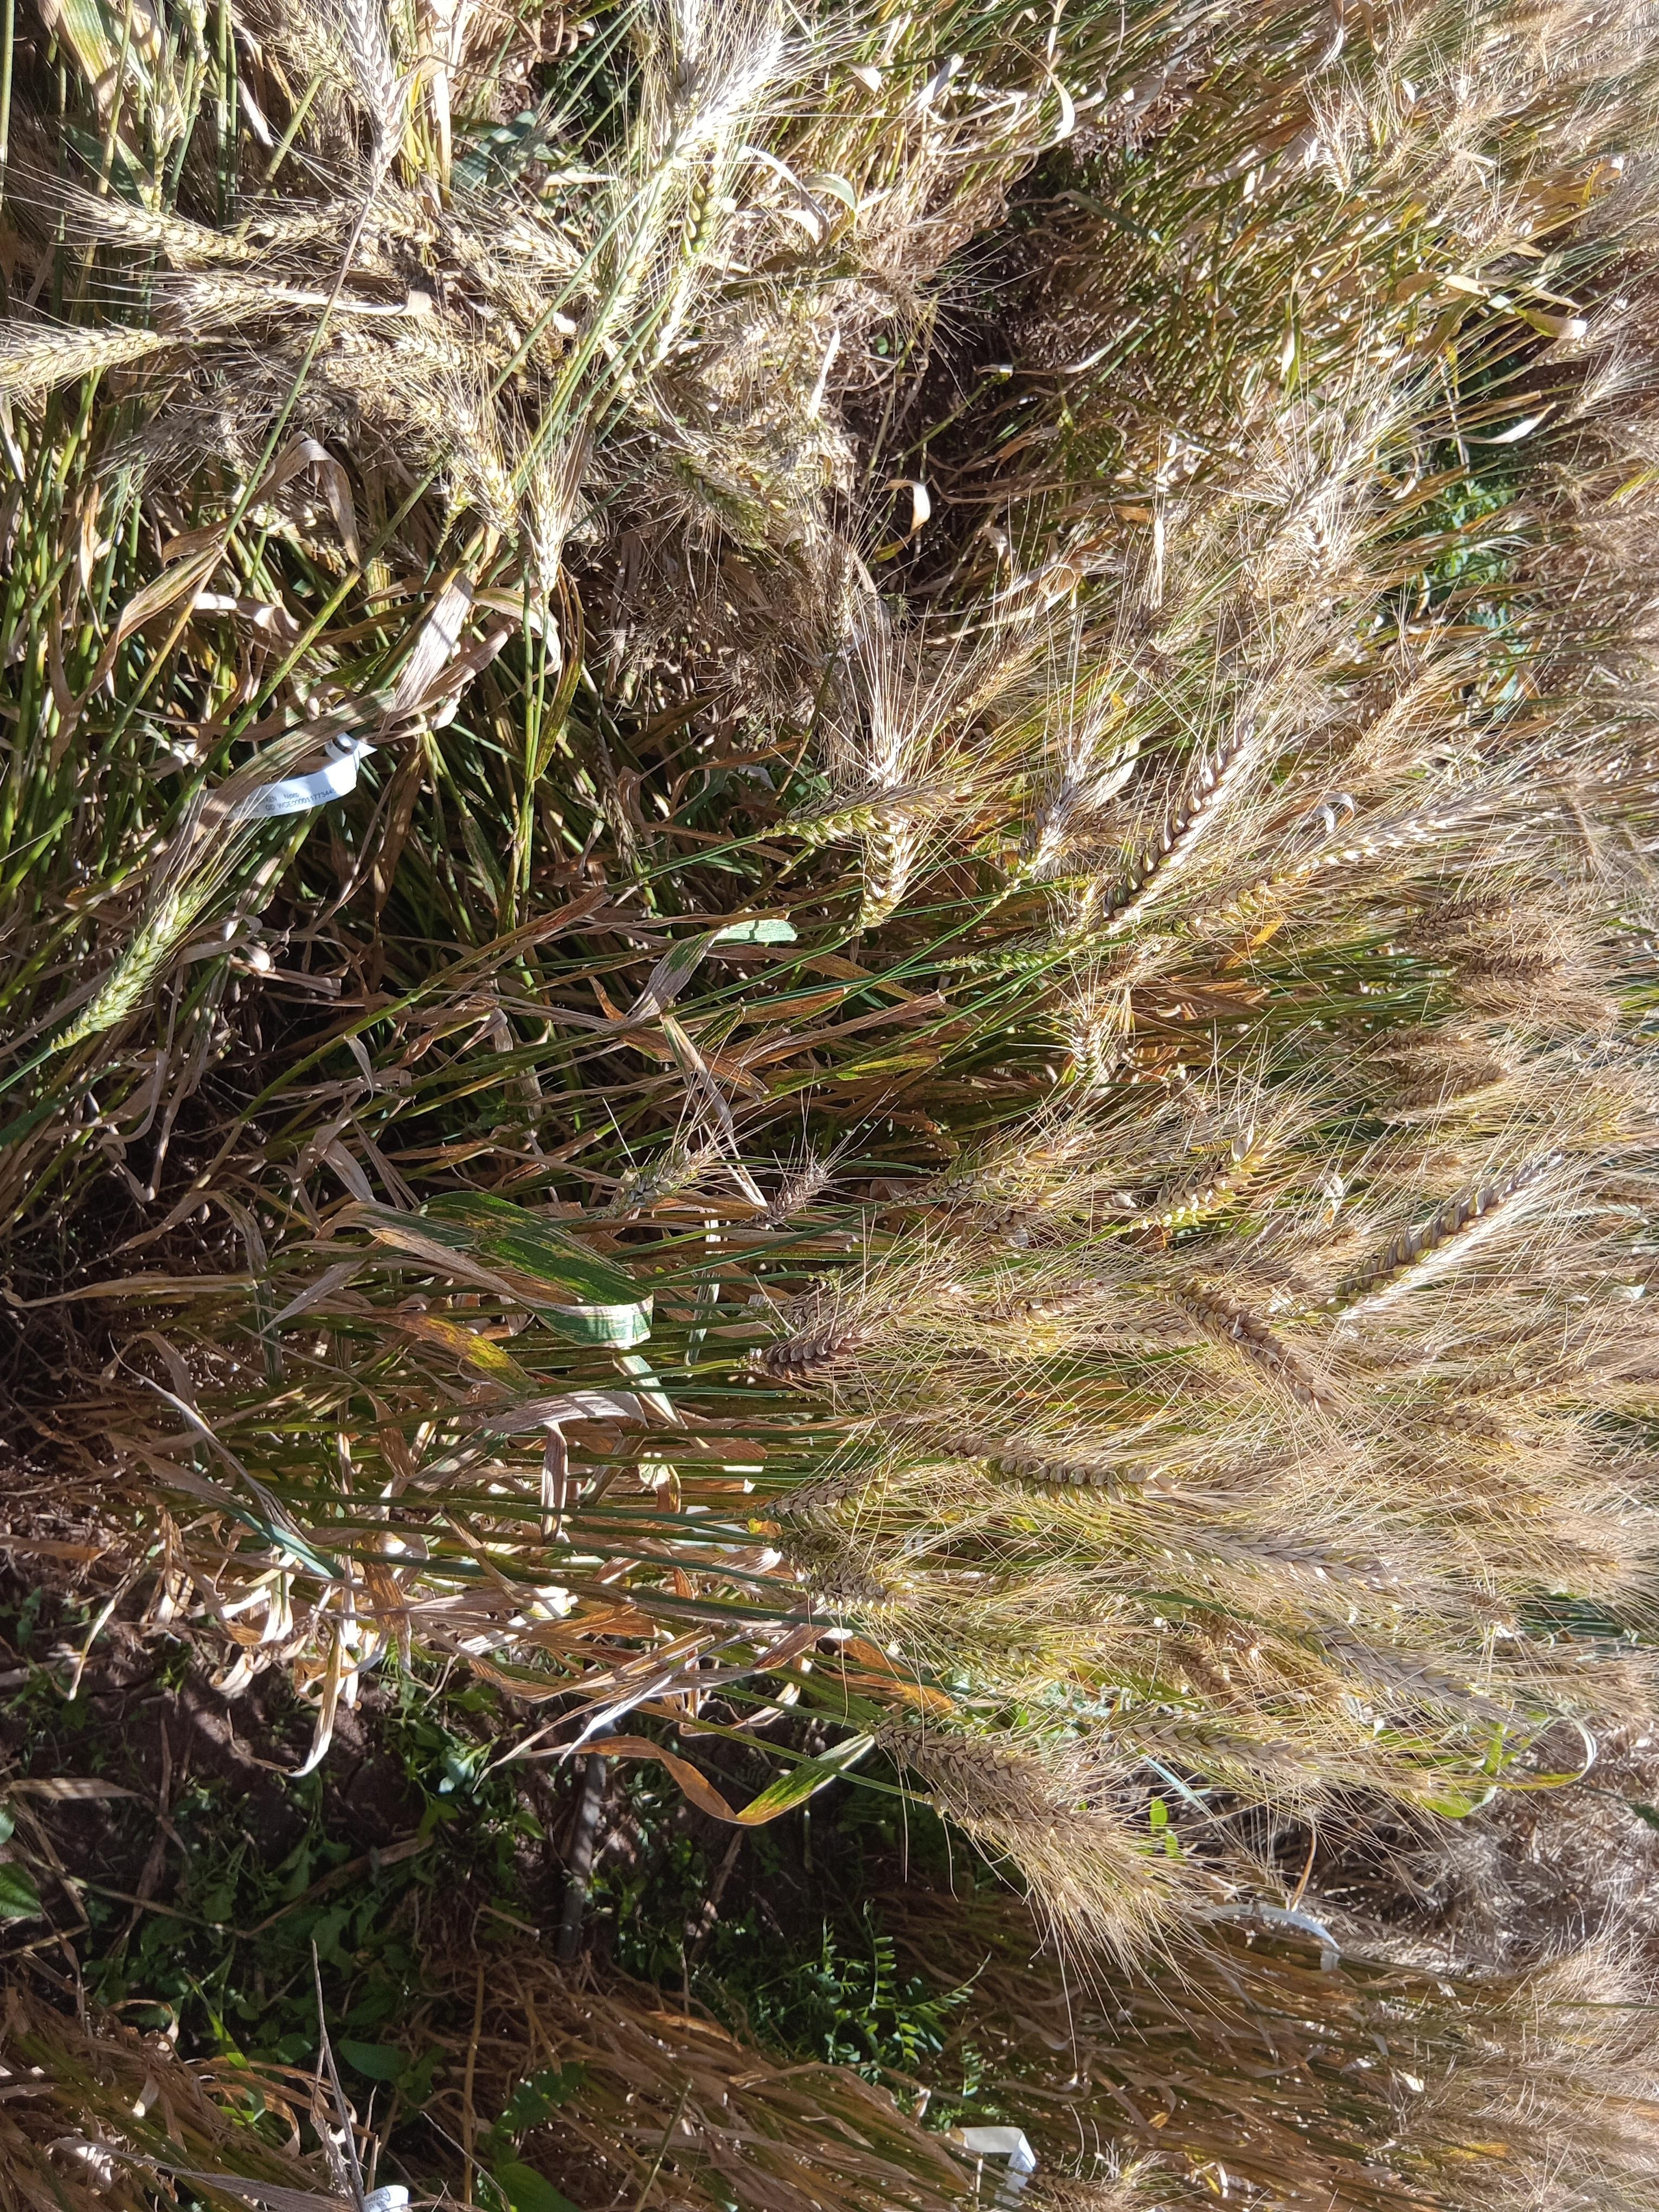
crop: wheat
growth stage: maturity
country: Kenya
